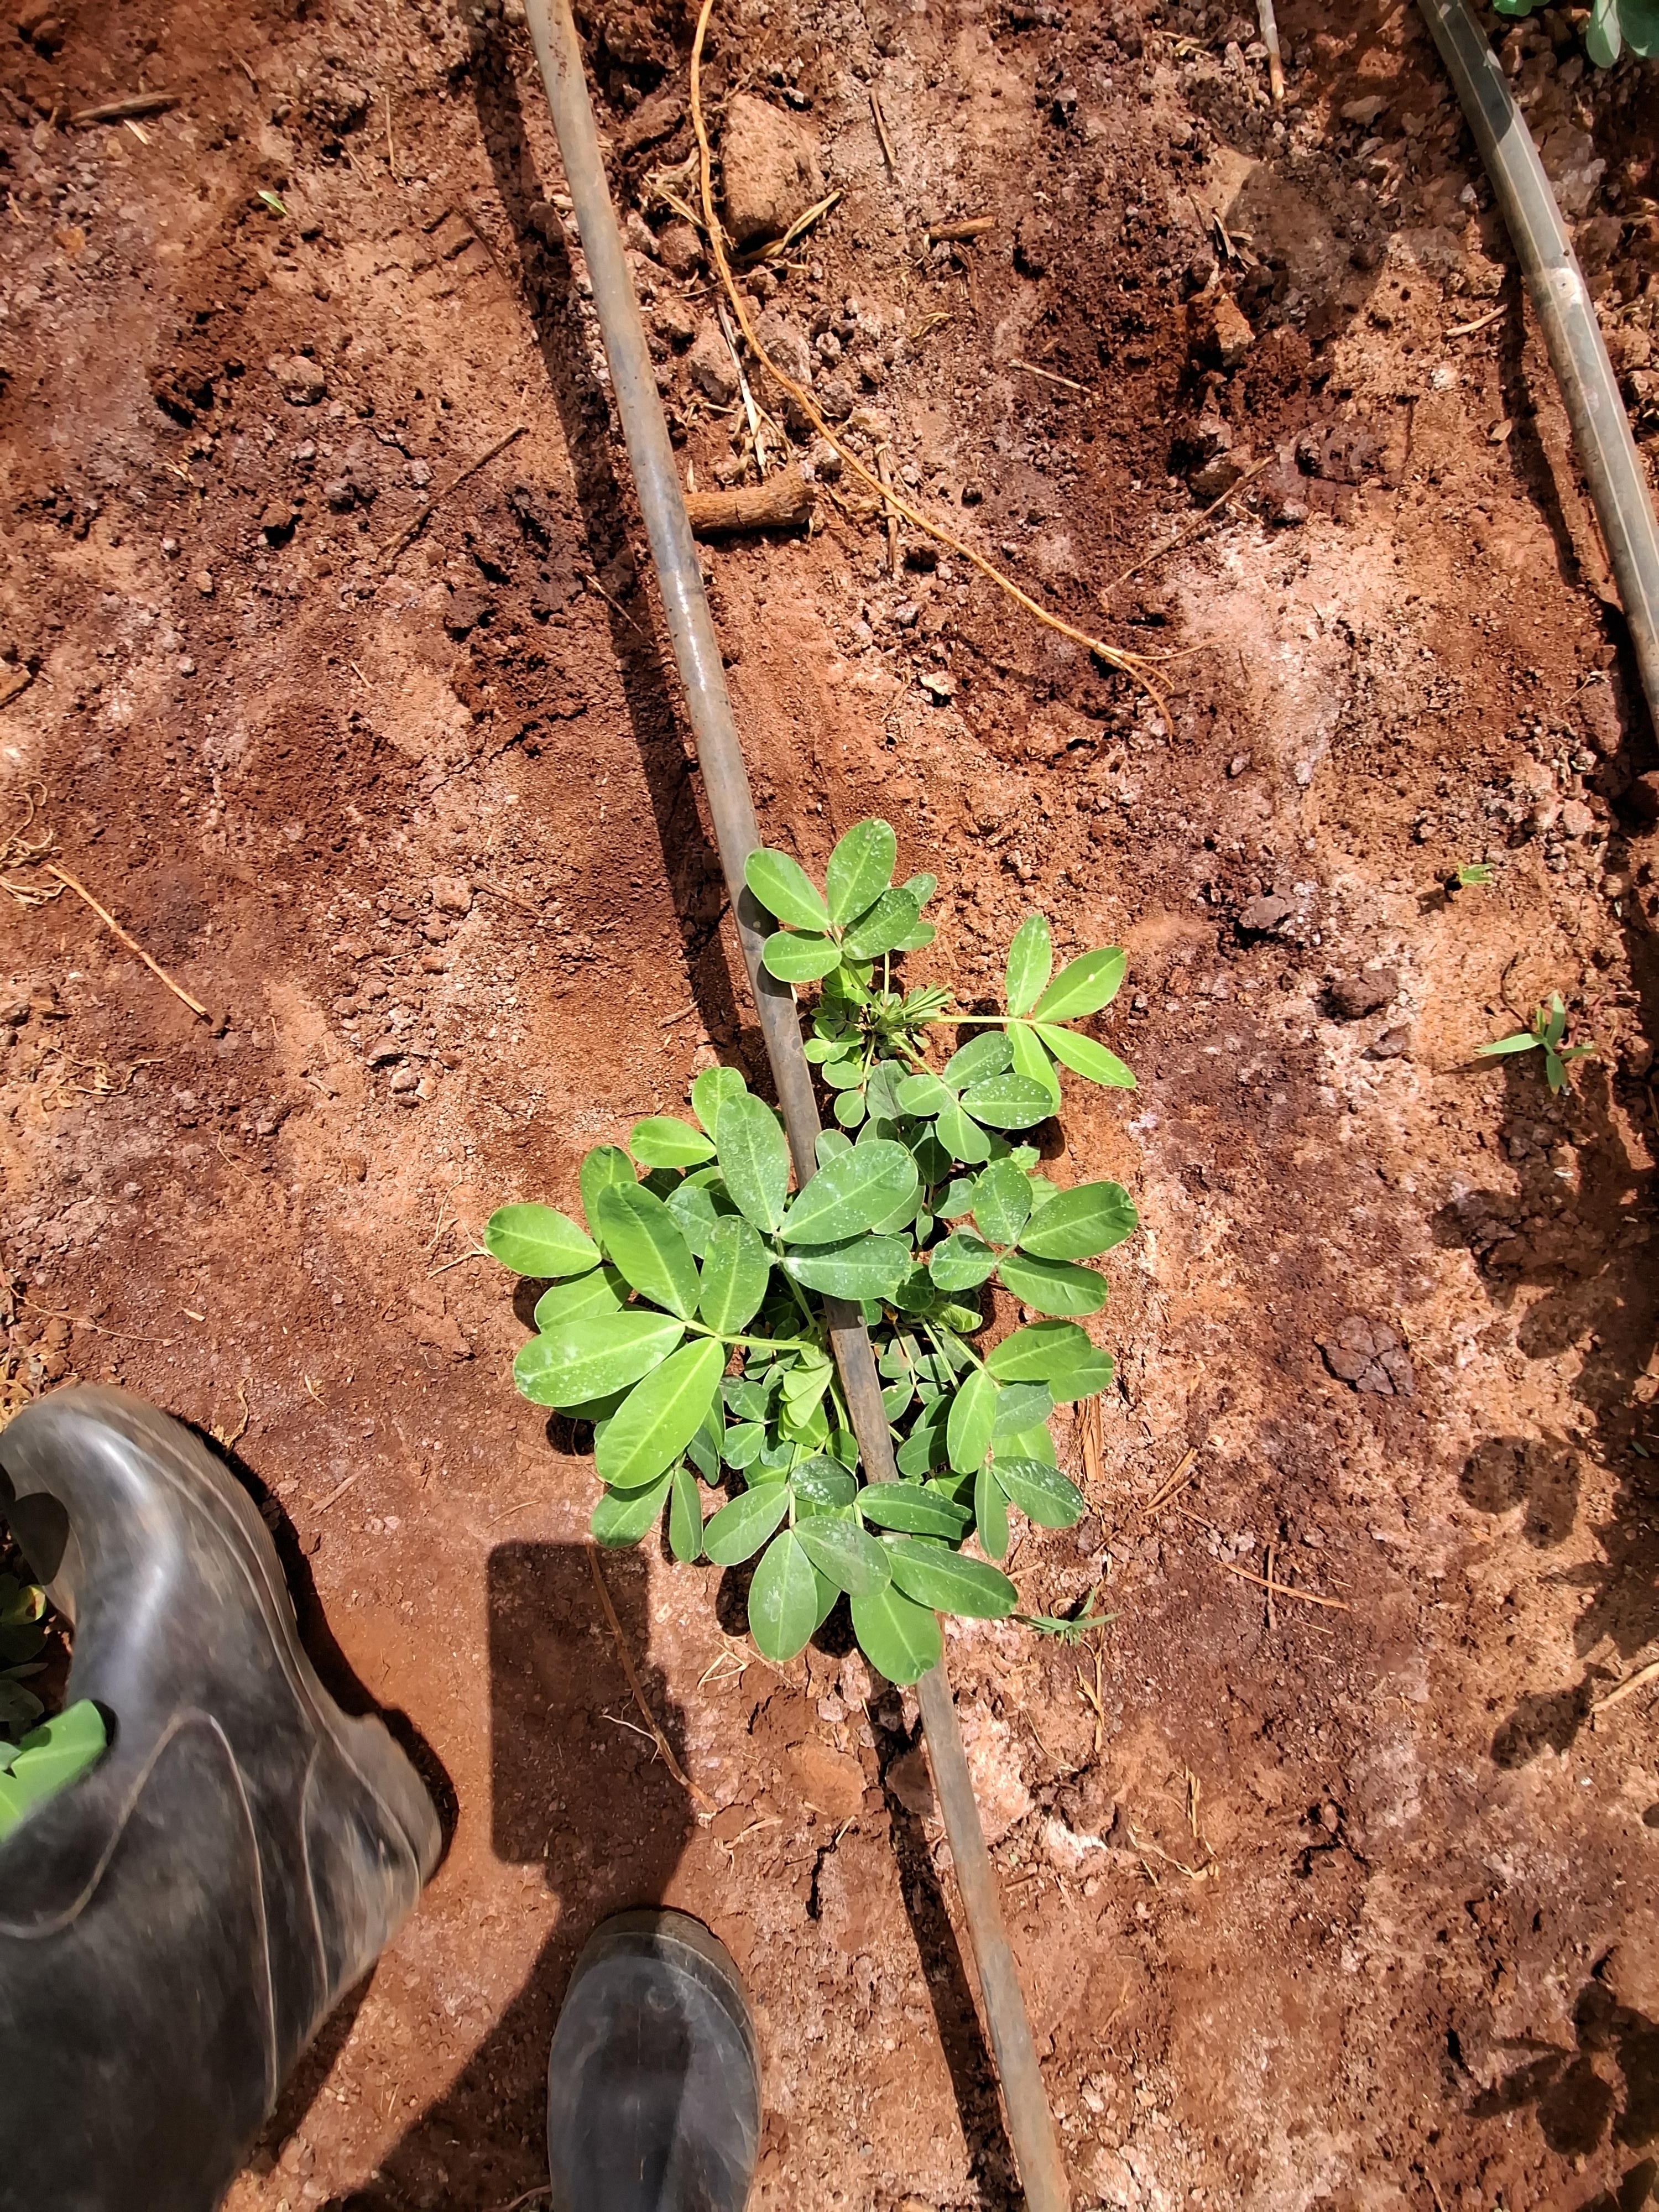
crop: groundnut
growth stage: flowering
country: Kenya
